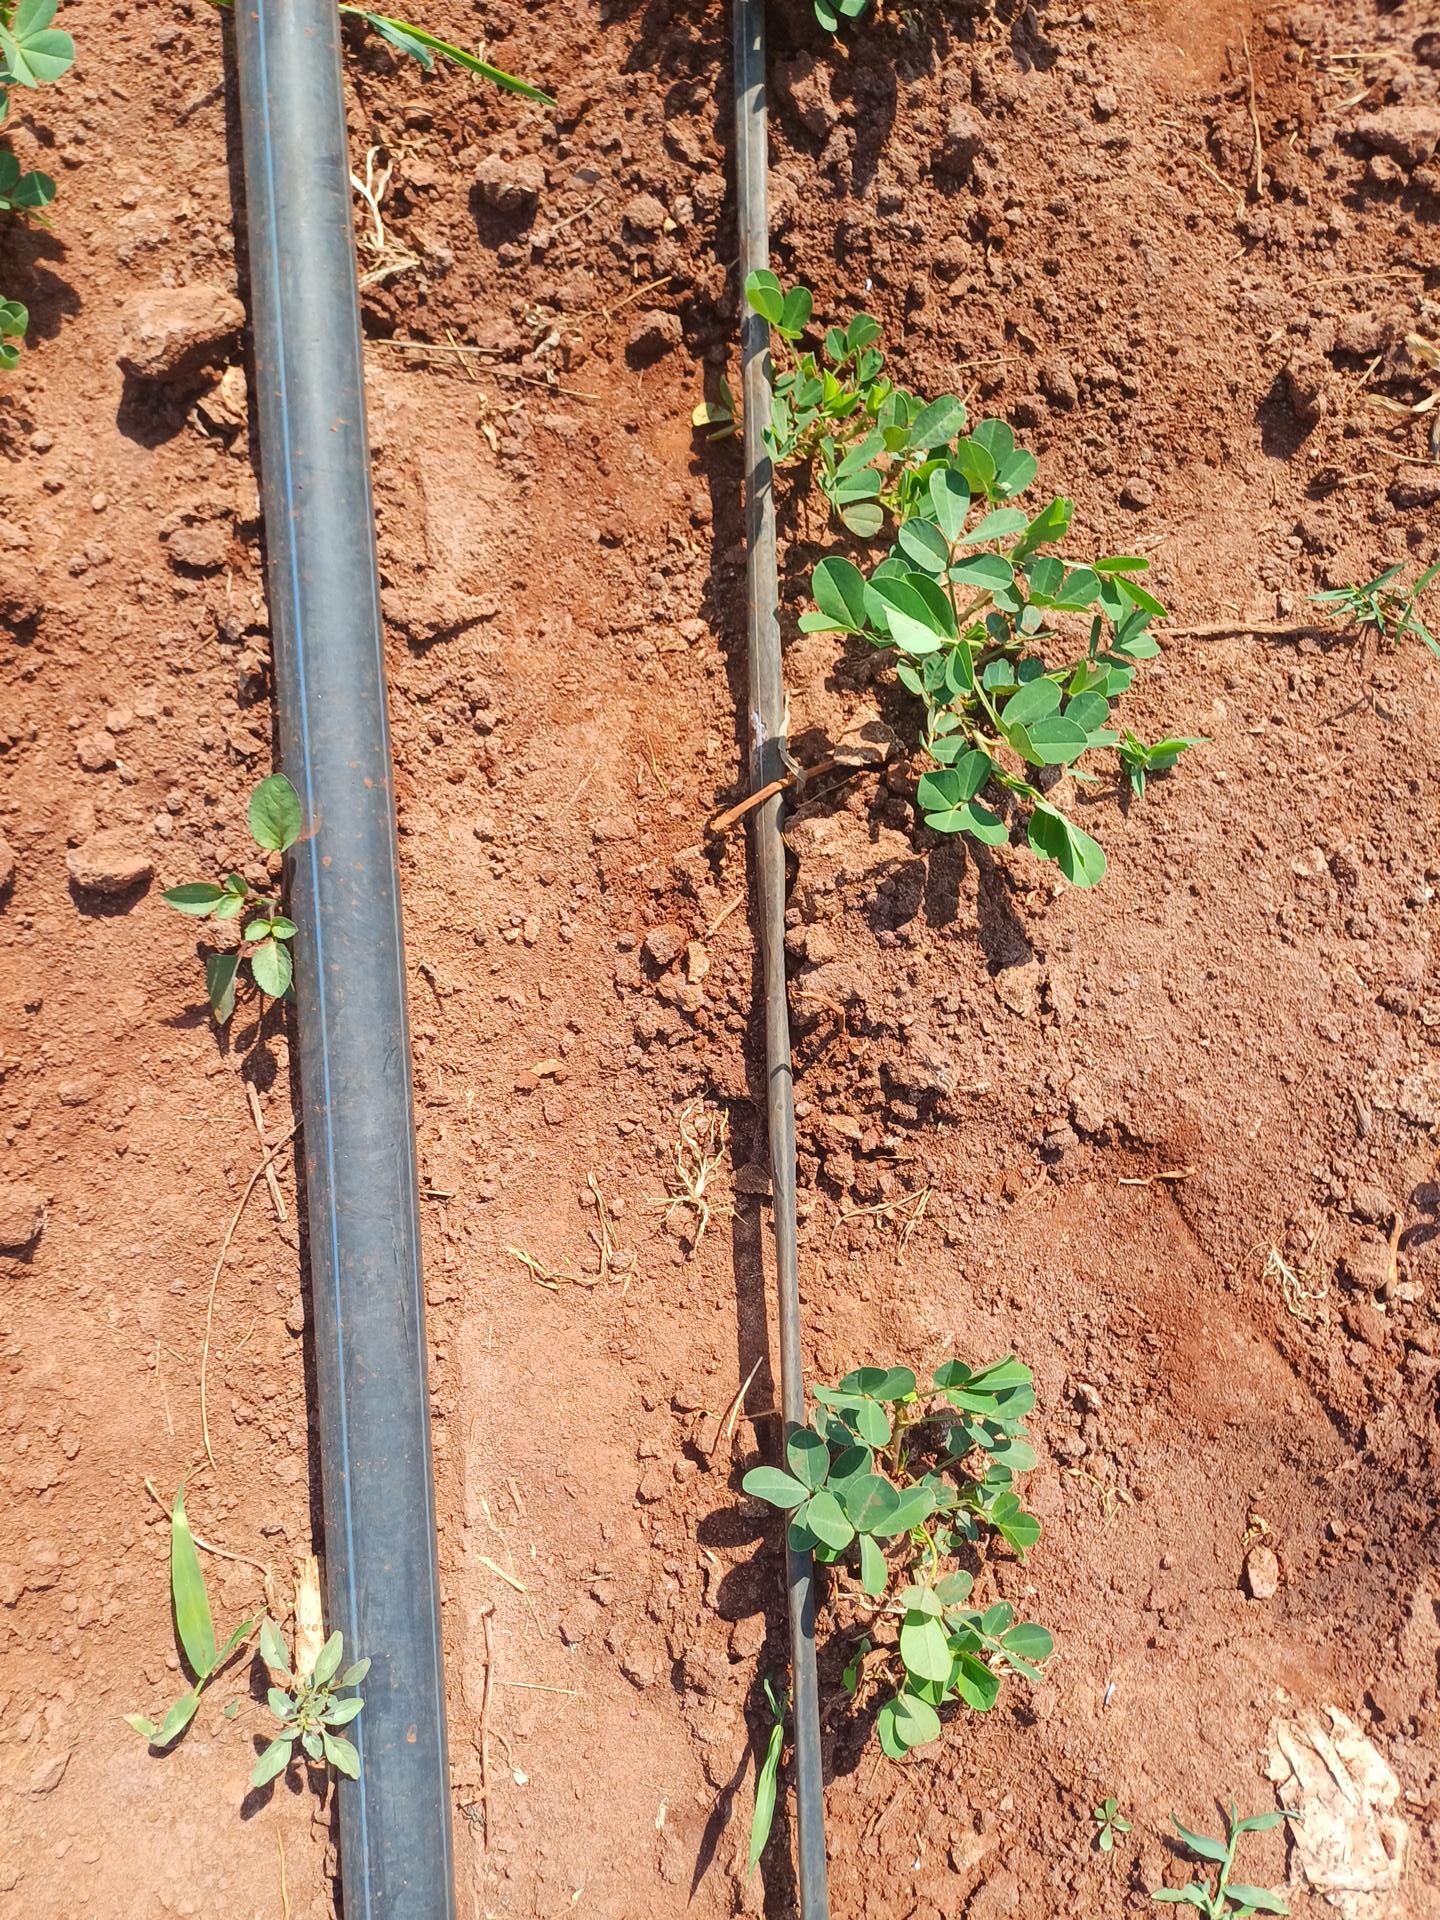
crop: groundnut
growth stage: vegetative
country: Kenya
